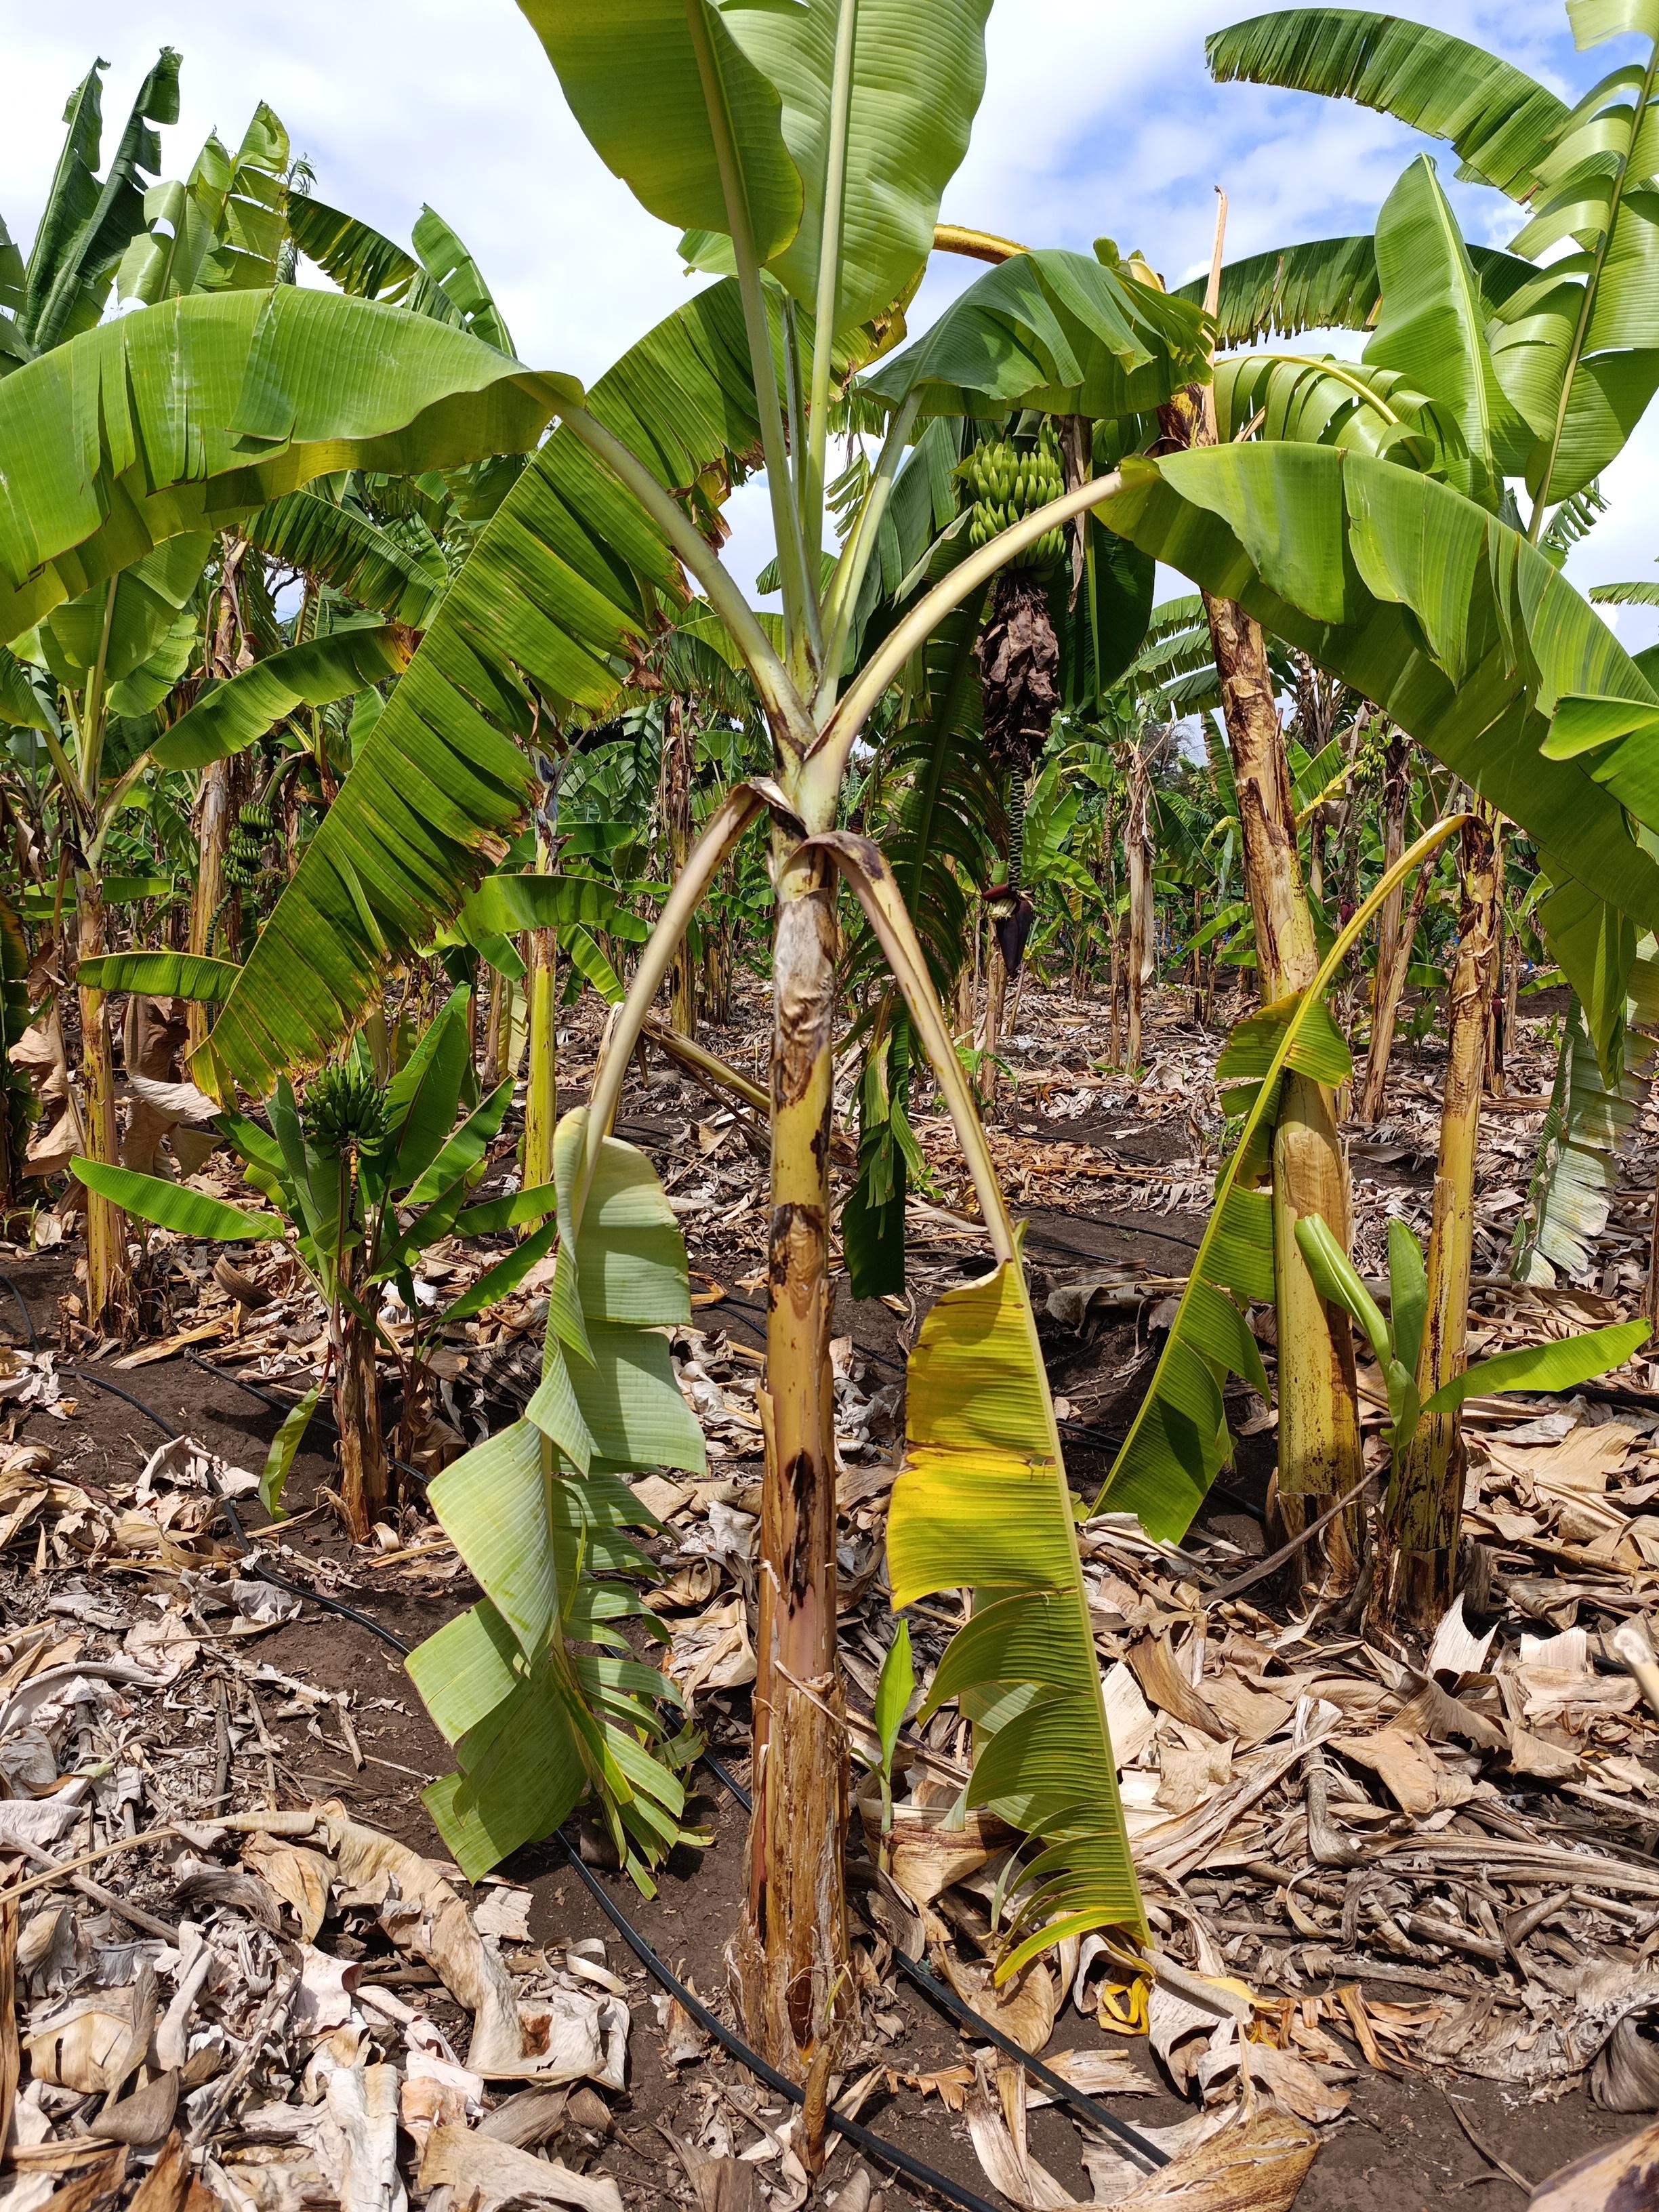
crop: banana
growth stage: vegetative
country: Tanzania
